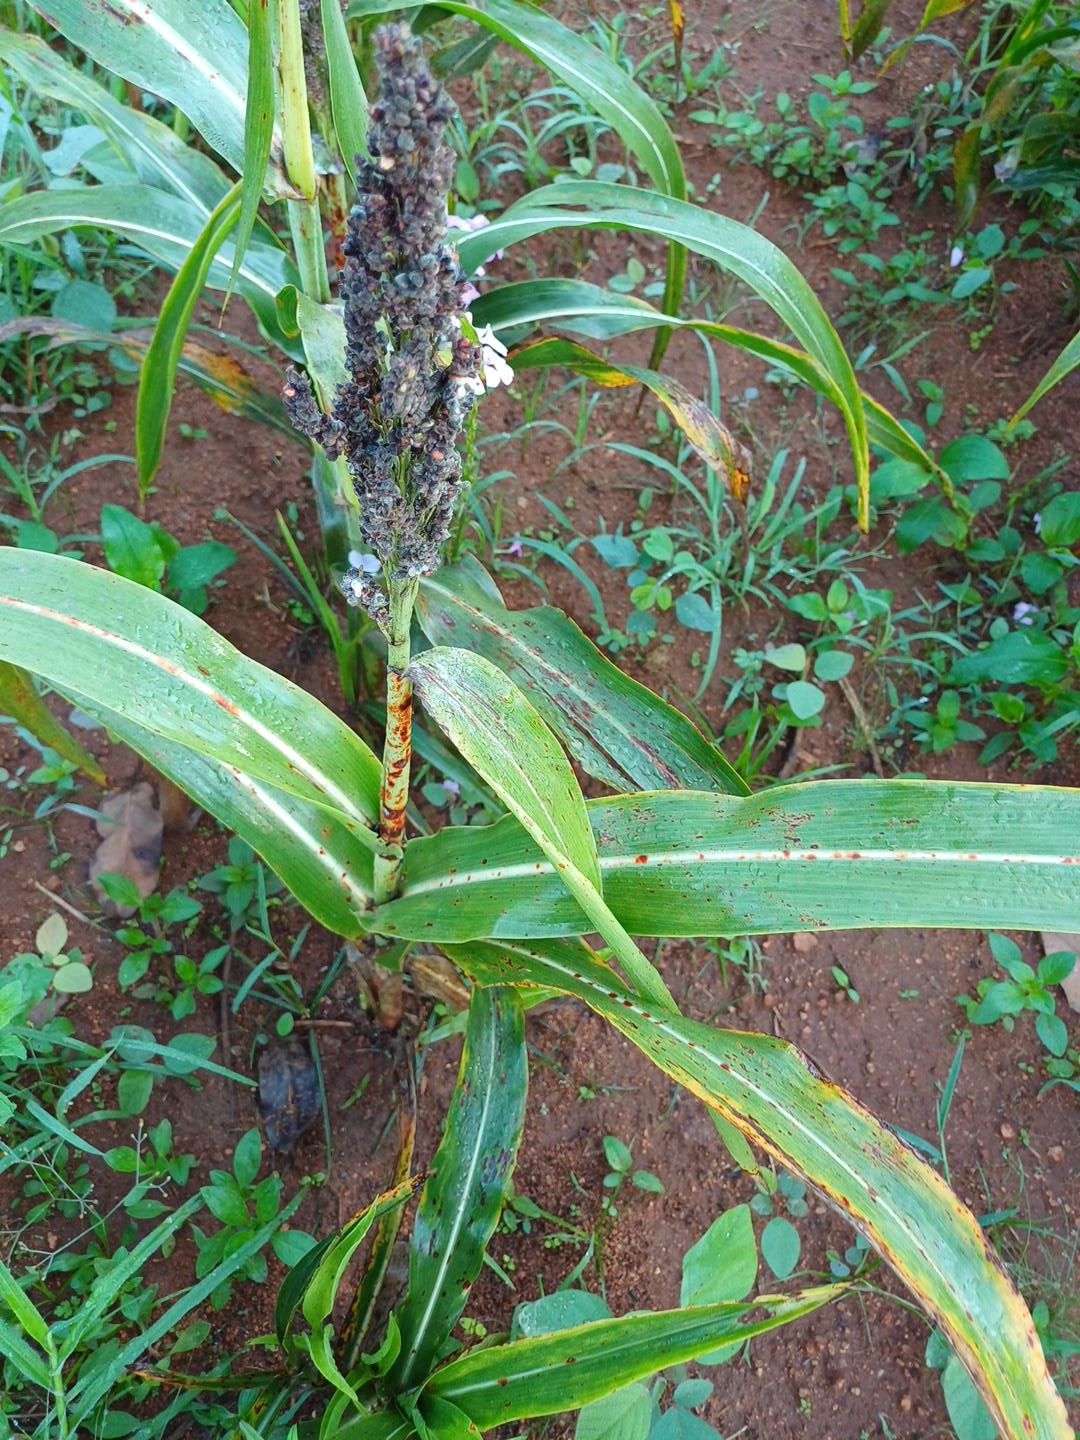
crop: sorghum
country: Kenya
